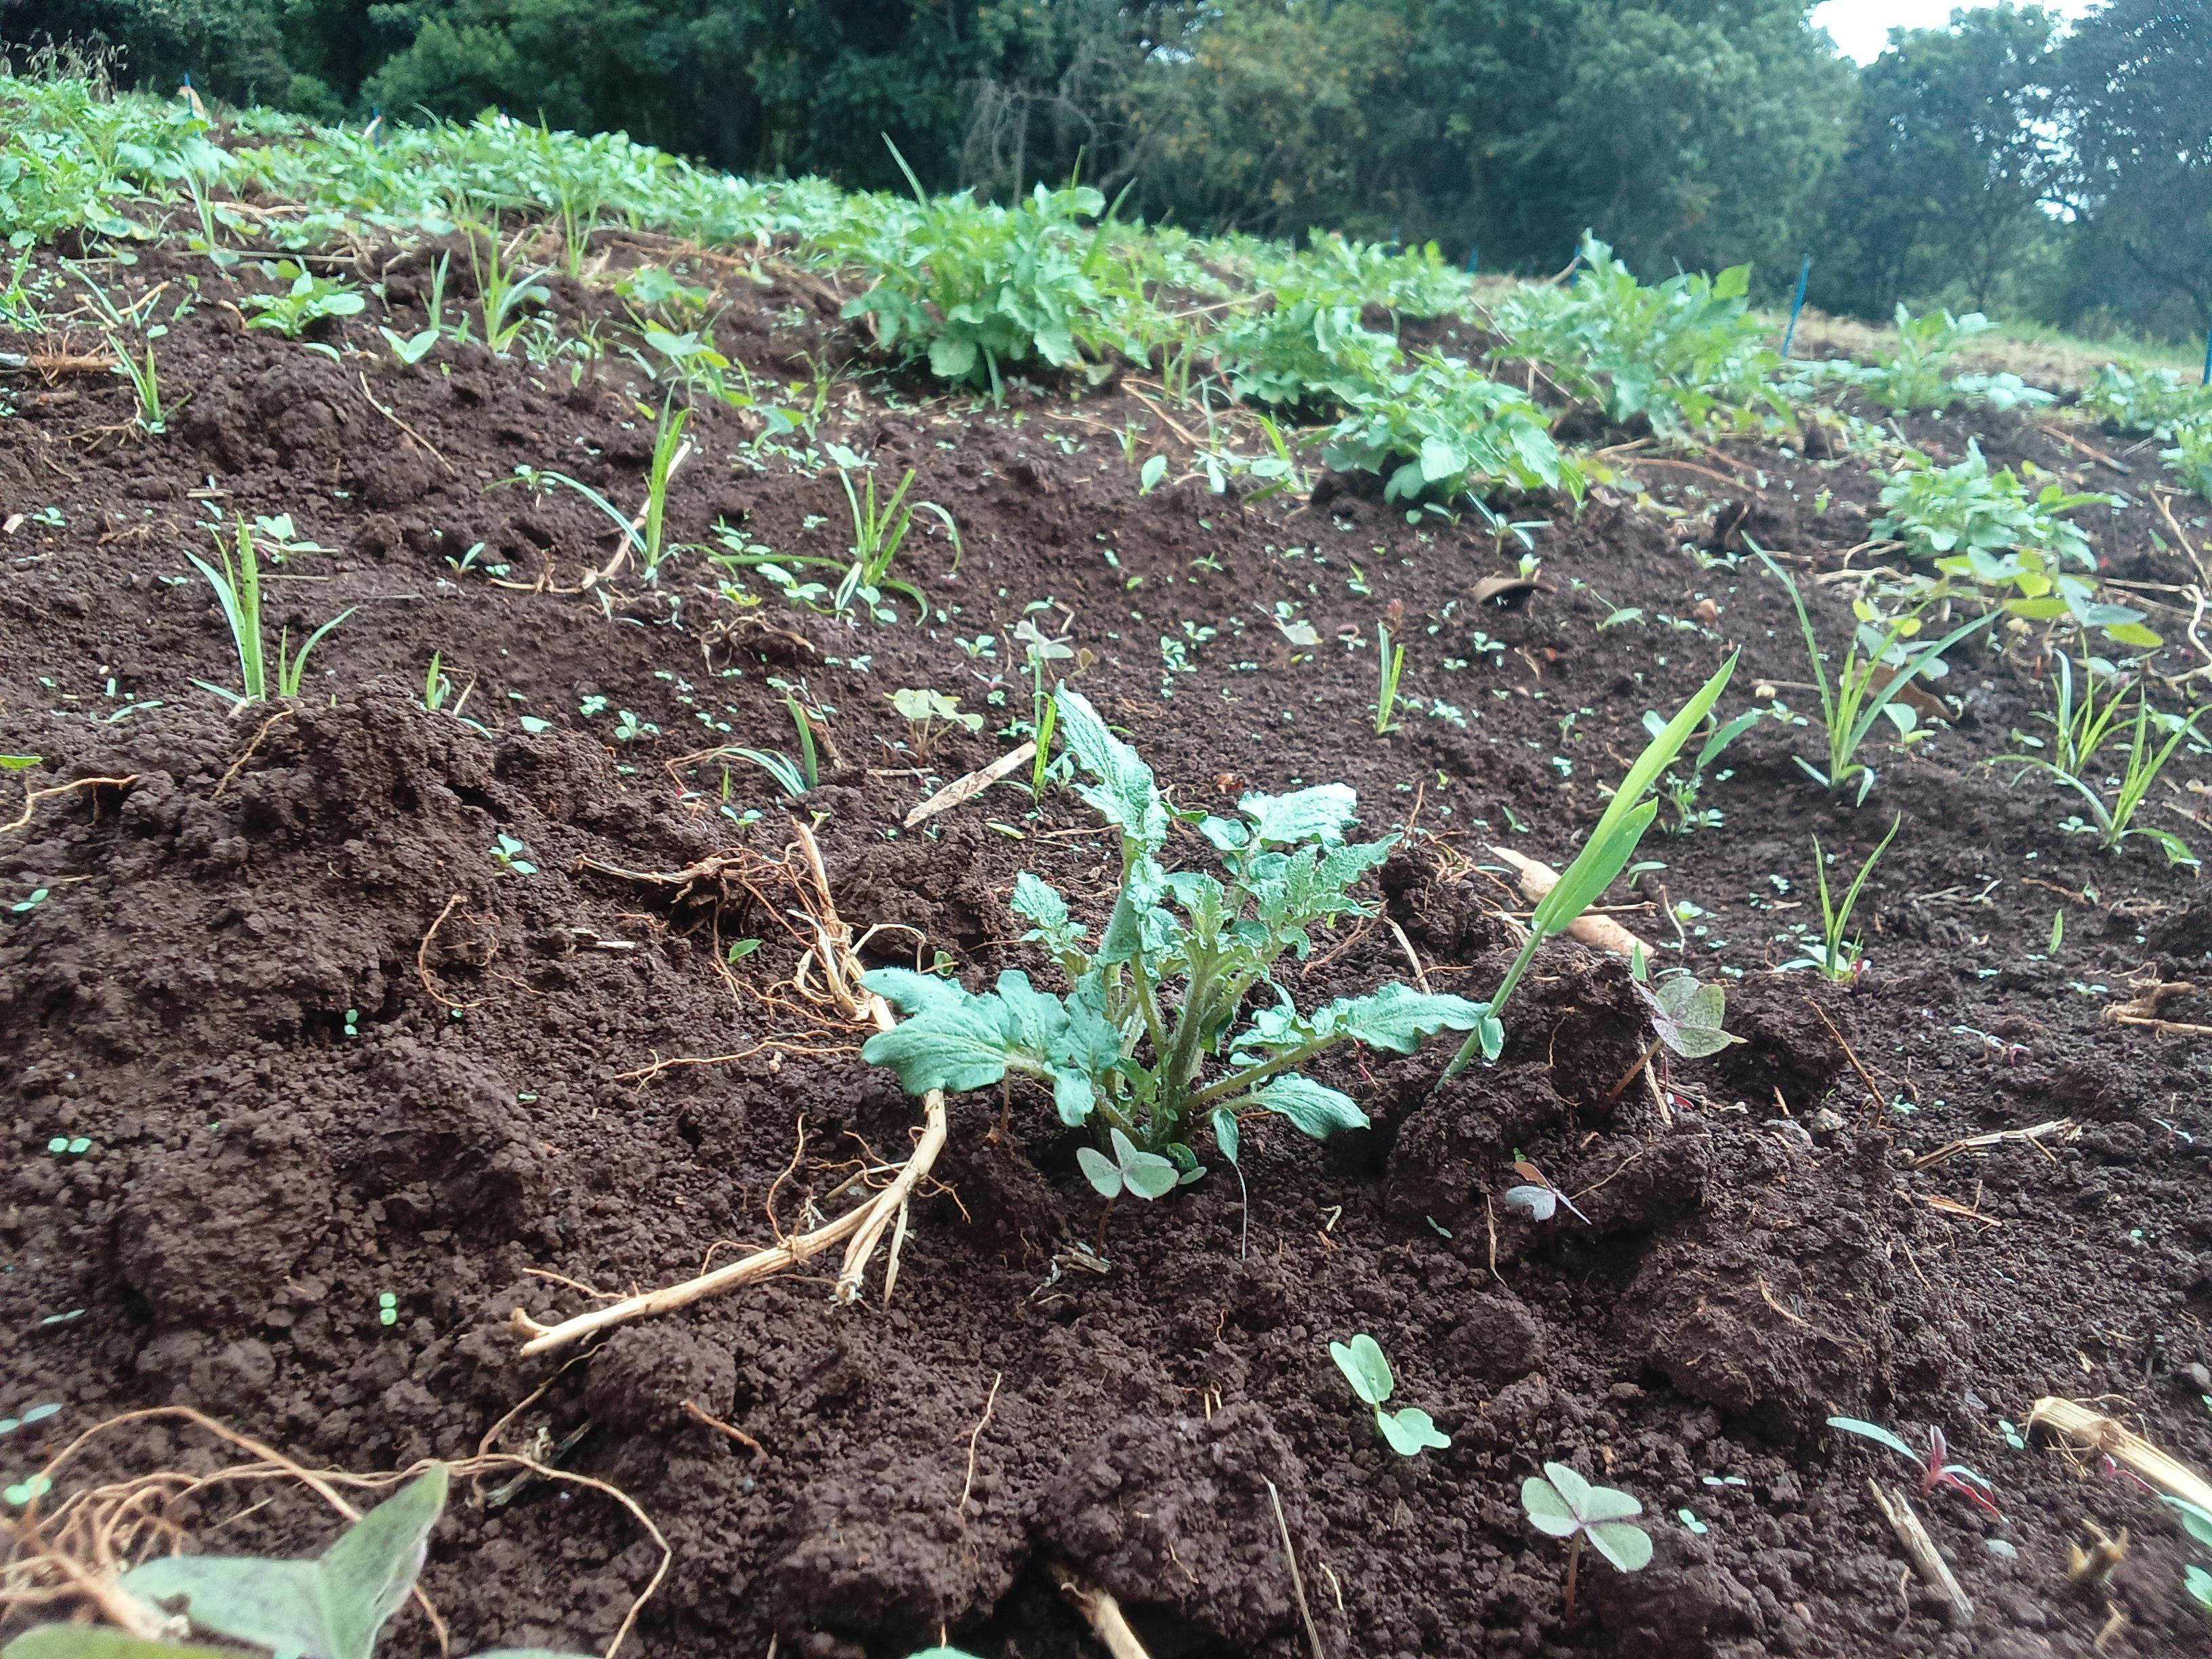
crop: potato
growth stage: sprouting emergence
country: Kenya
